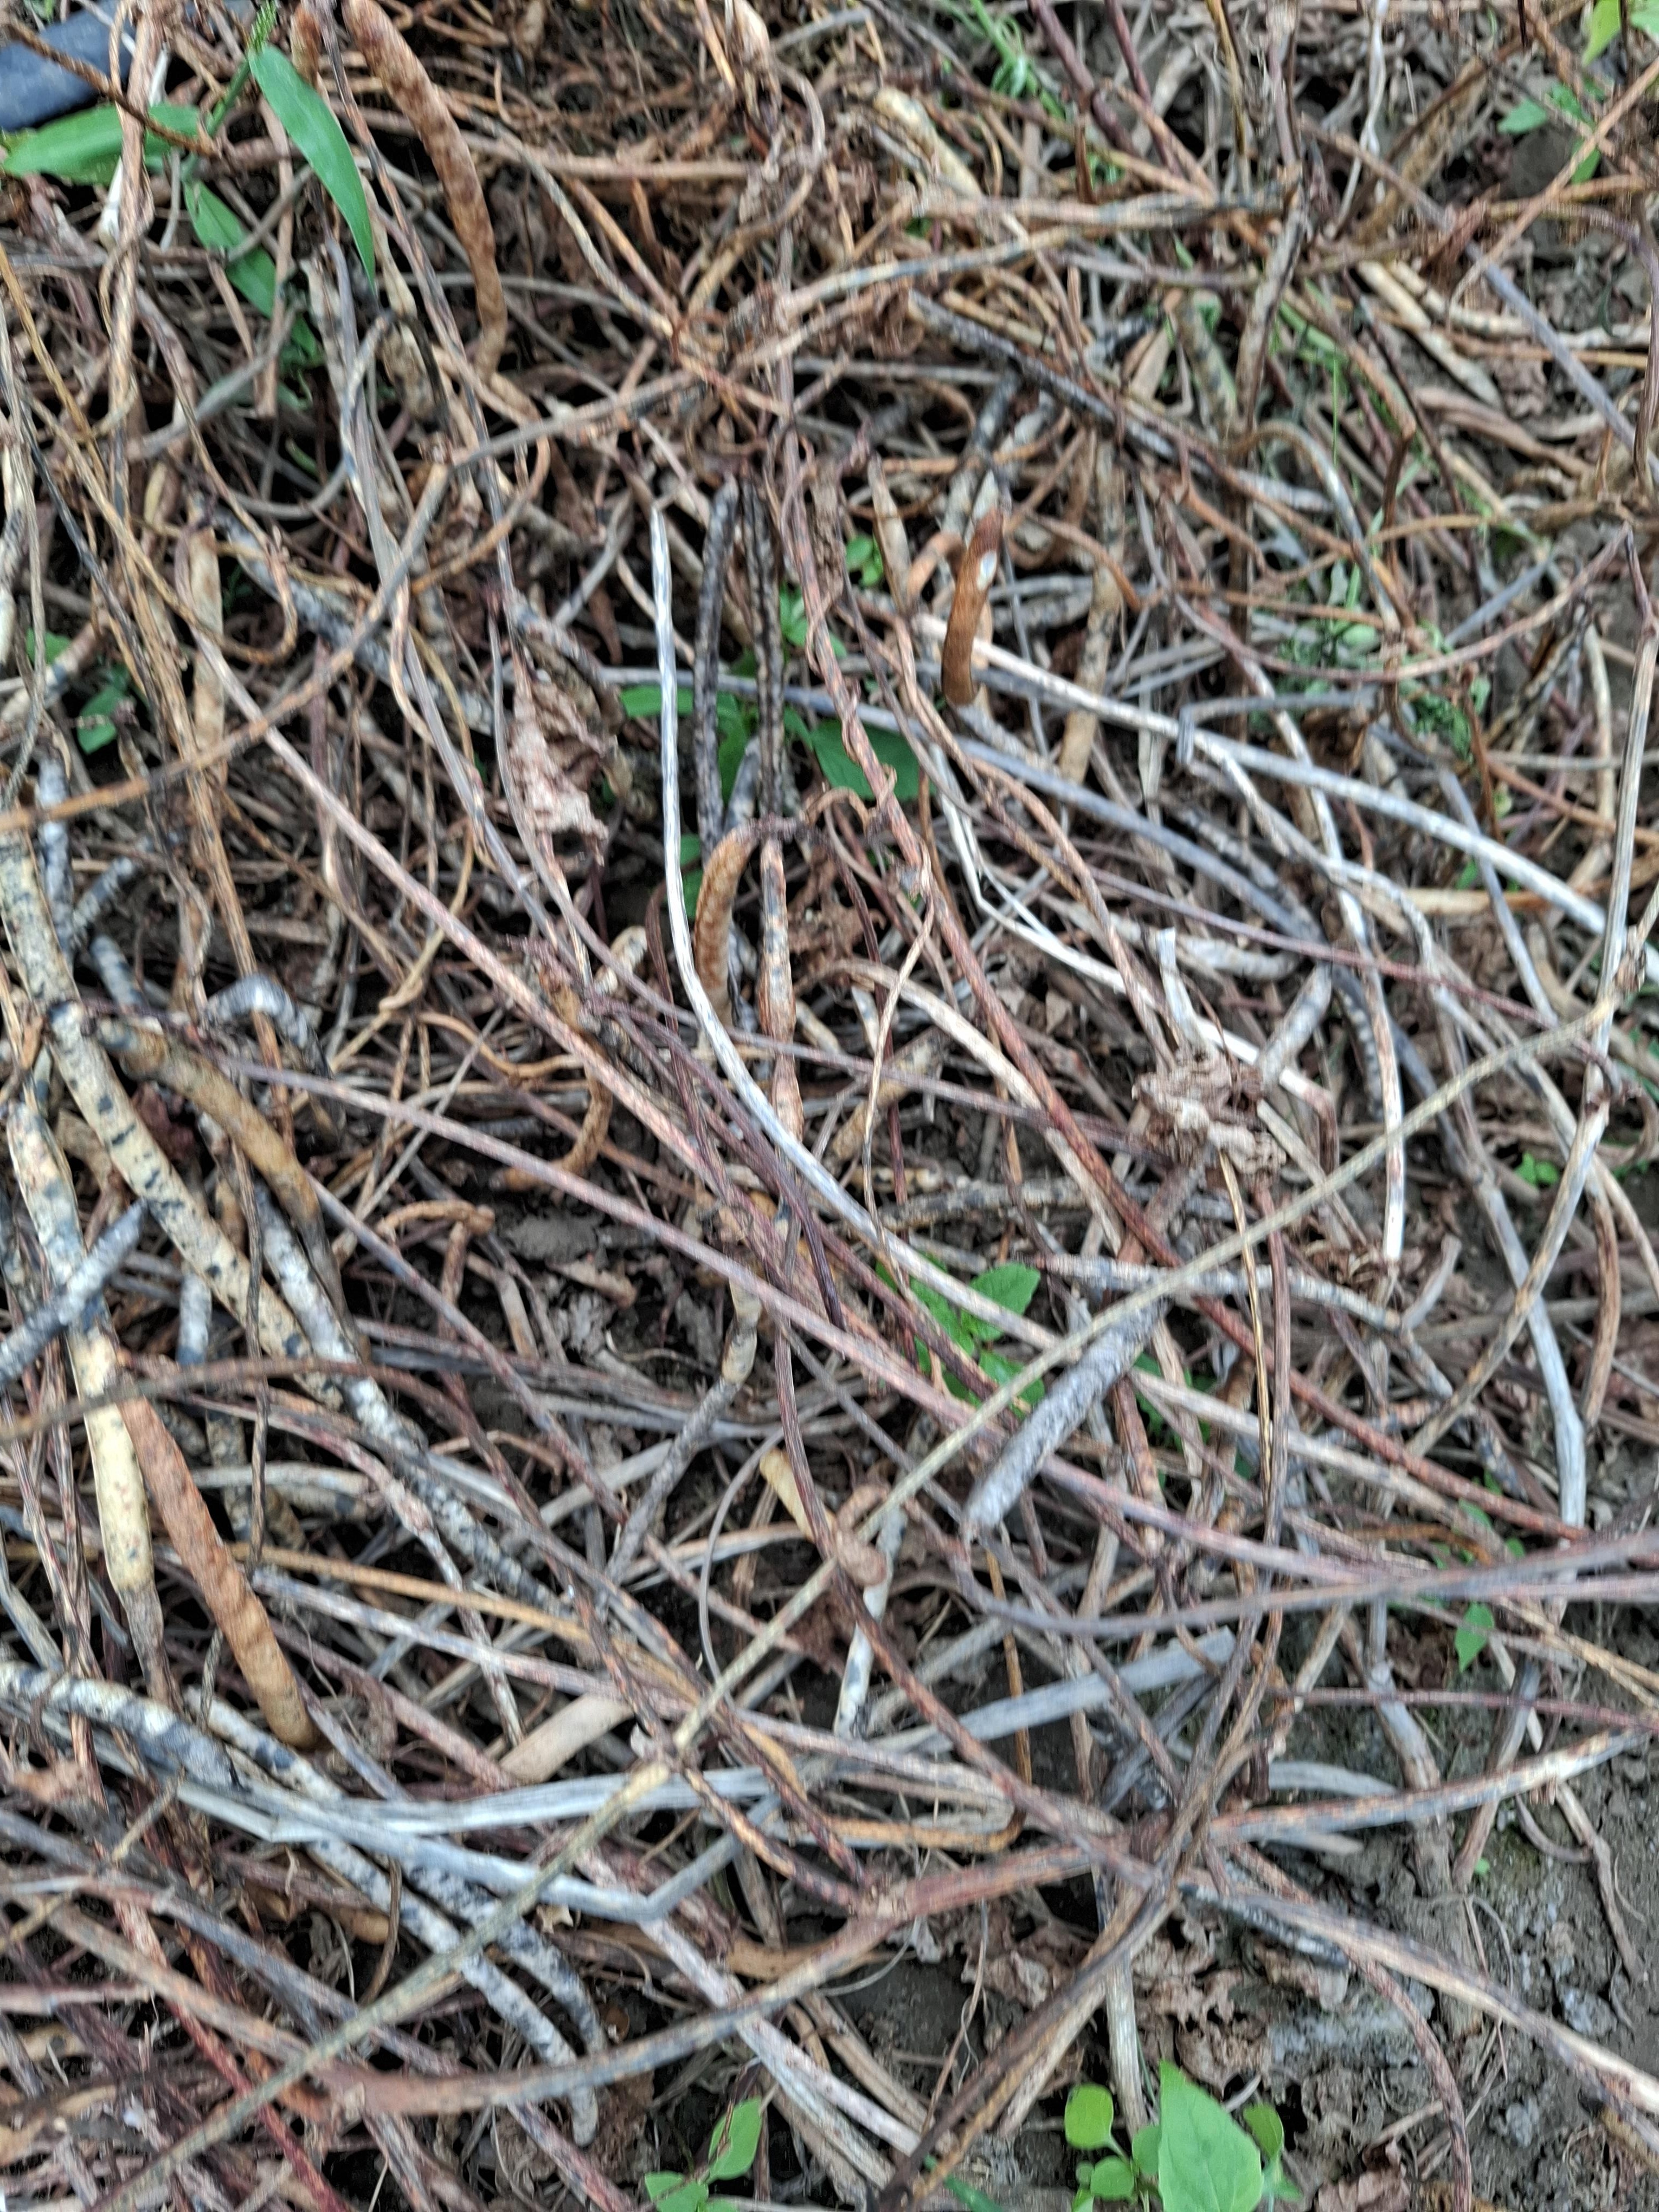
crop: cowpea
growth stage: harvest maturity
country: Tanzania
